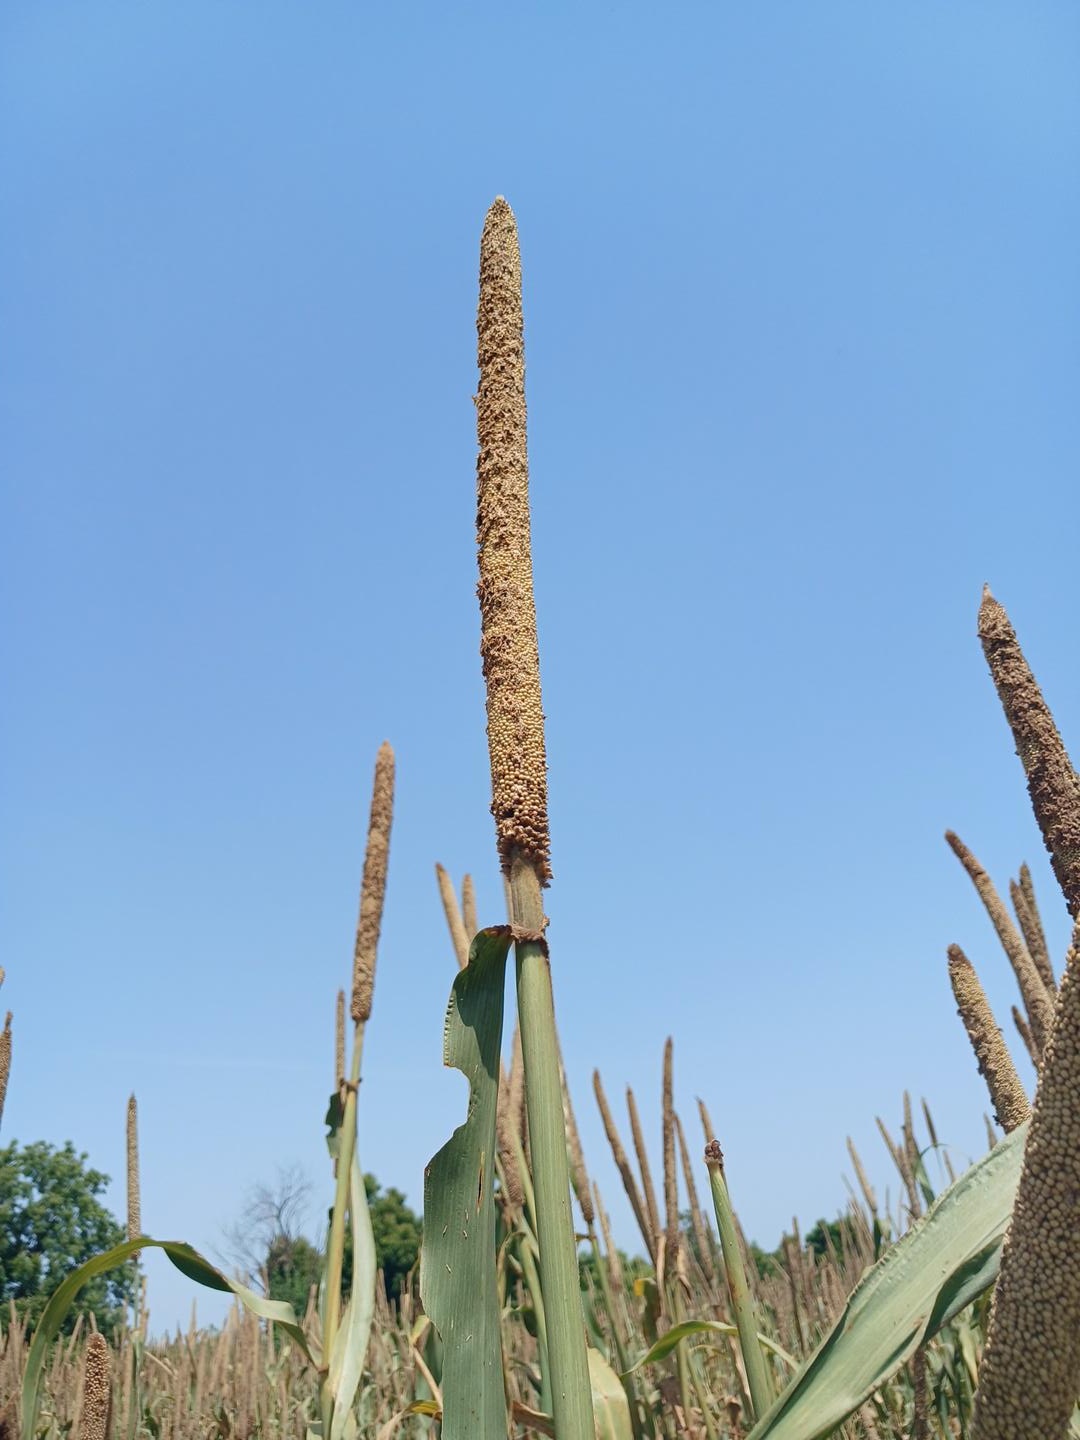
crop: pearl millet
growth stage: maturity
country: Senegal
